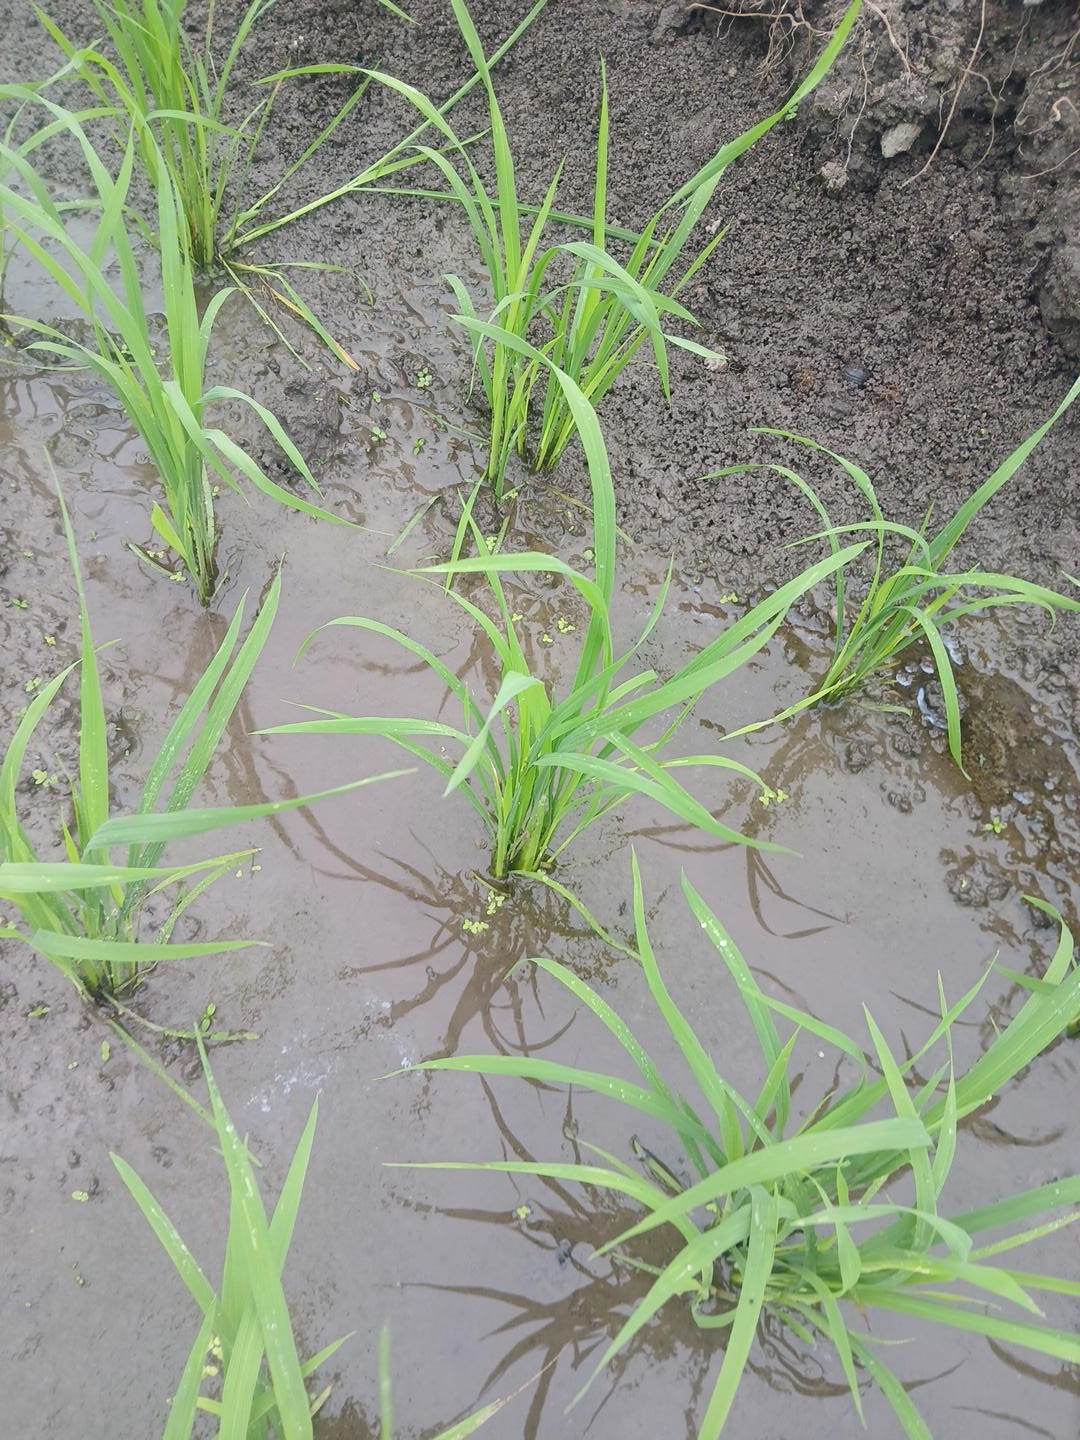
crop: rice
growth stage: tillering
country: Côte d'Ivoire
